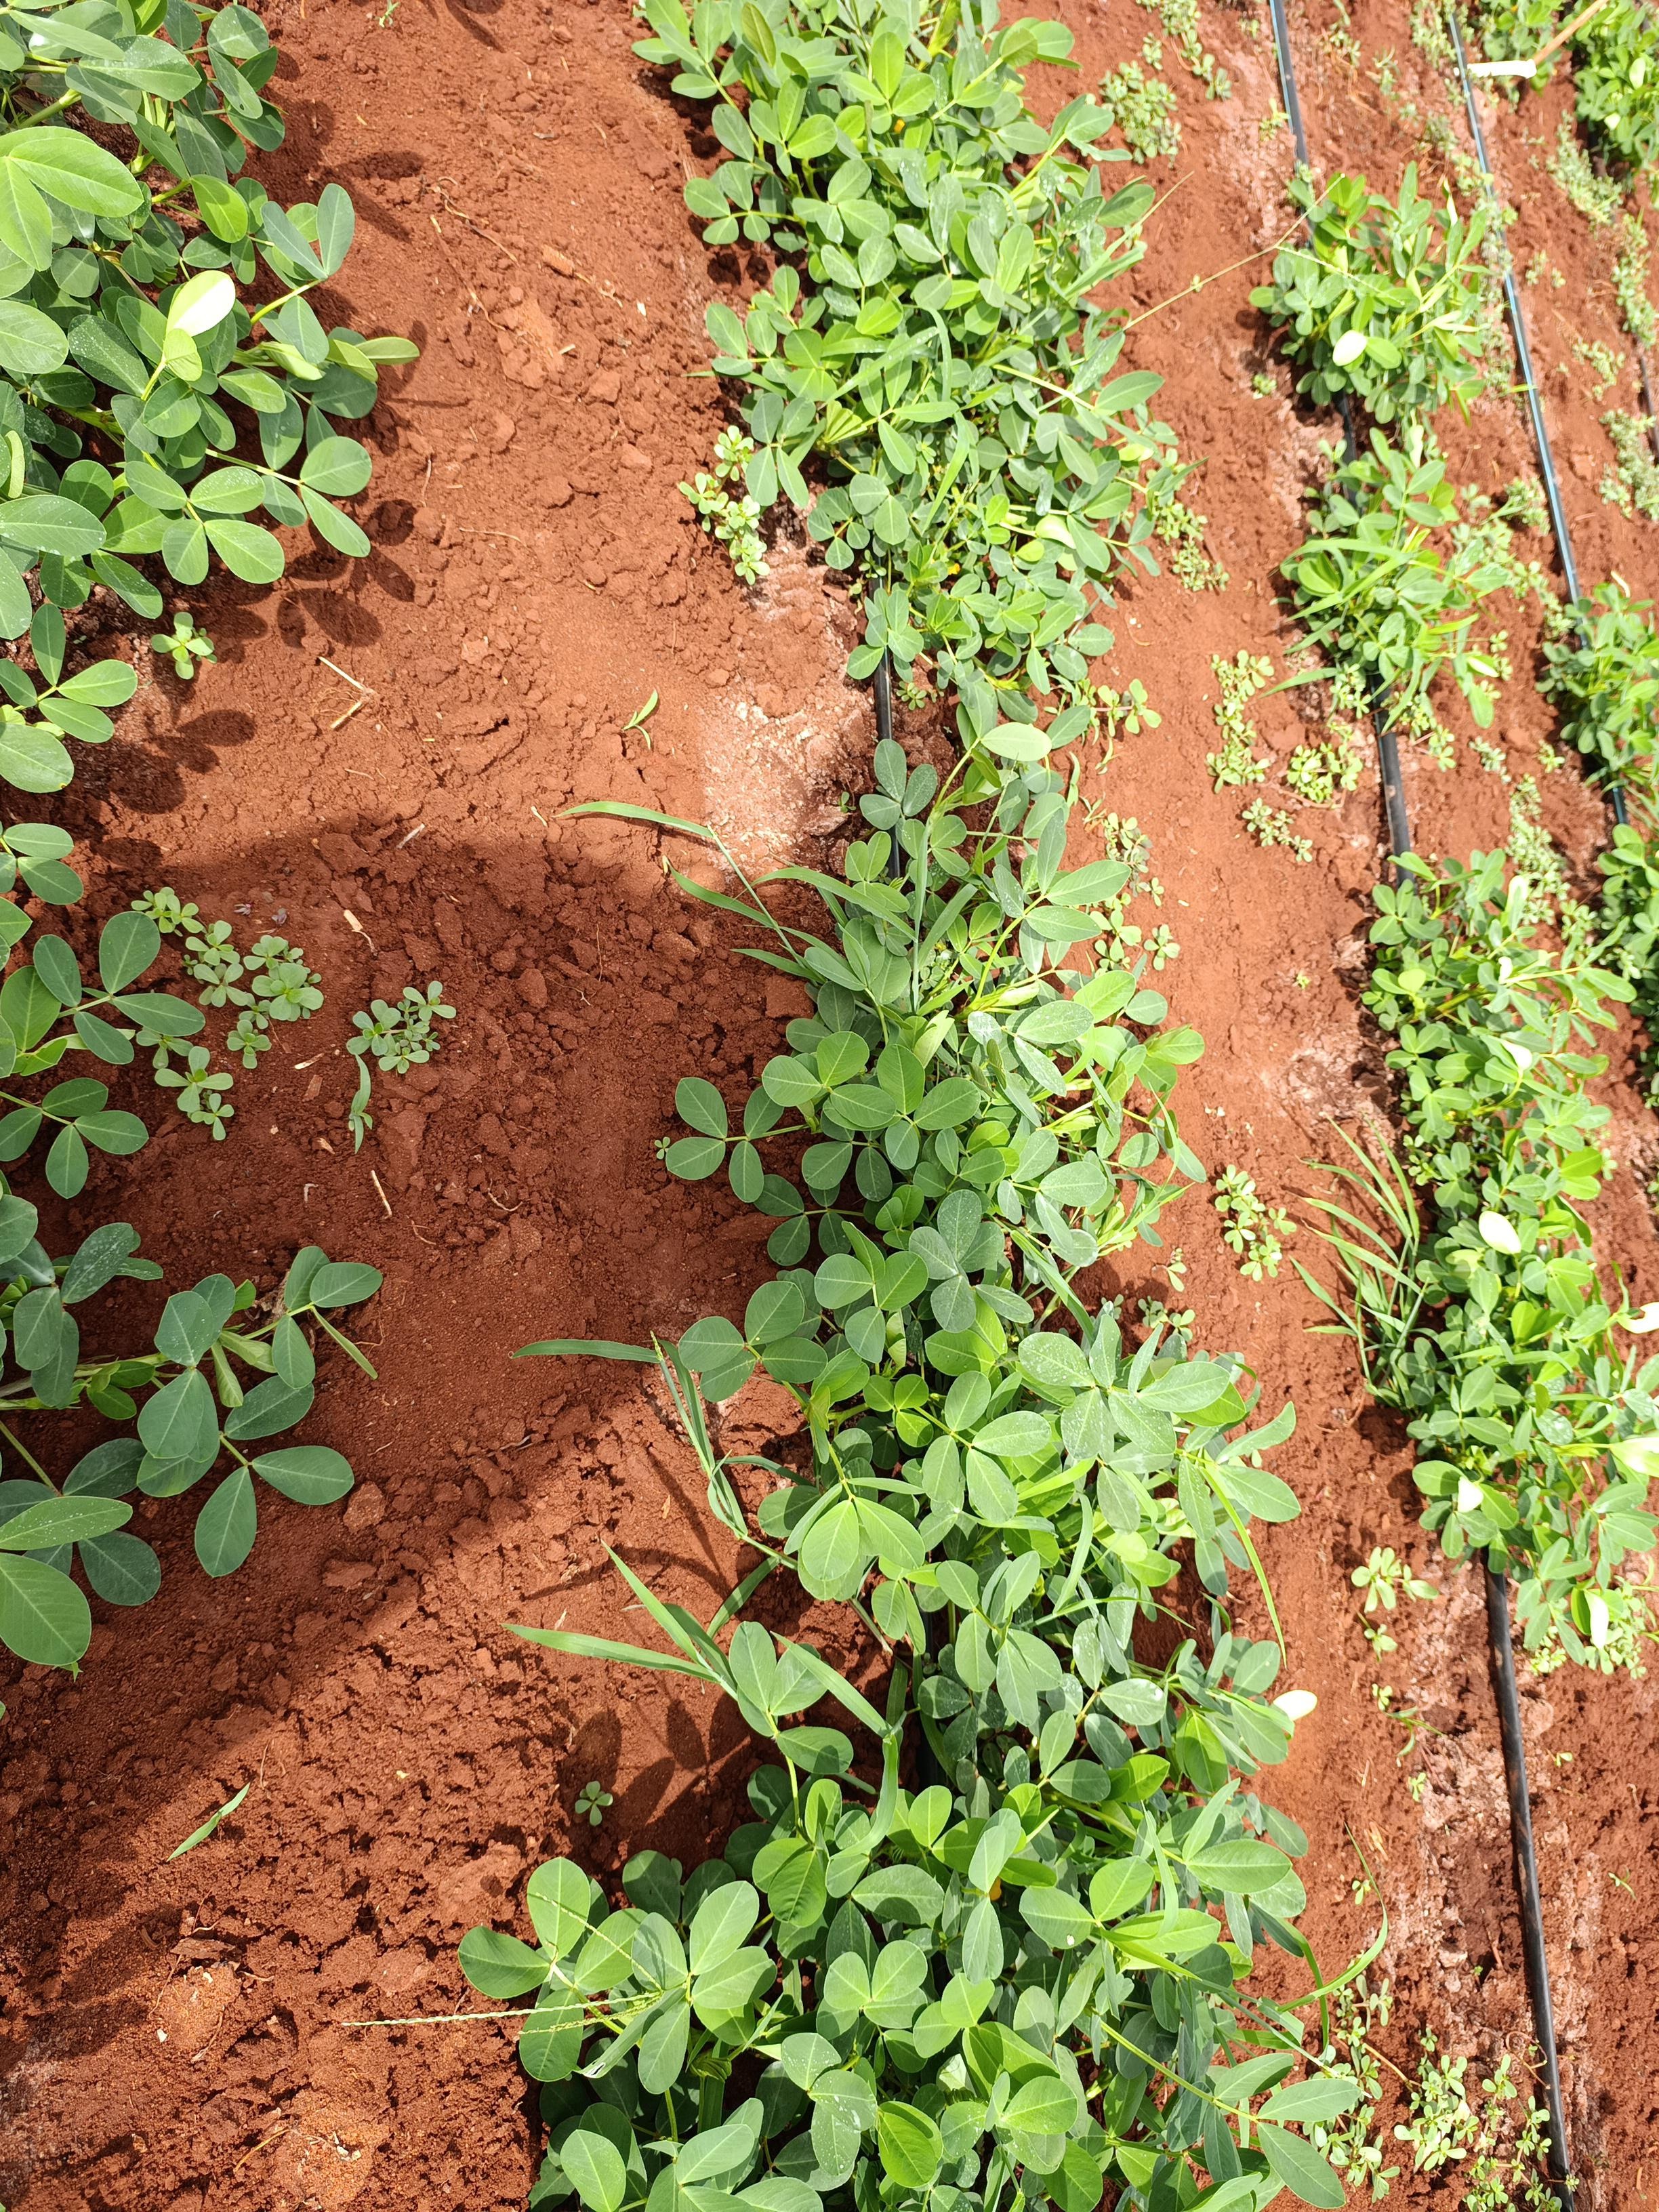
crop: groundnut
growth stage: flowering
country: Kenya
